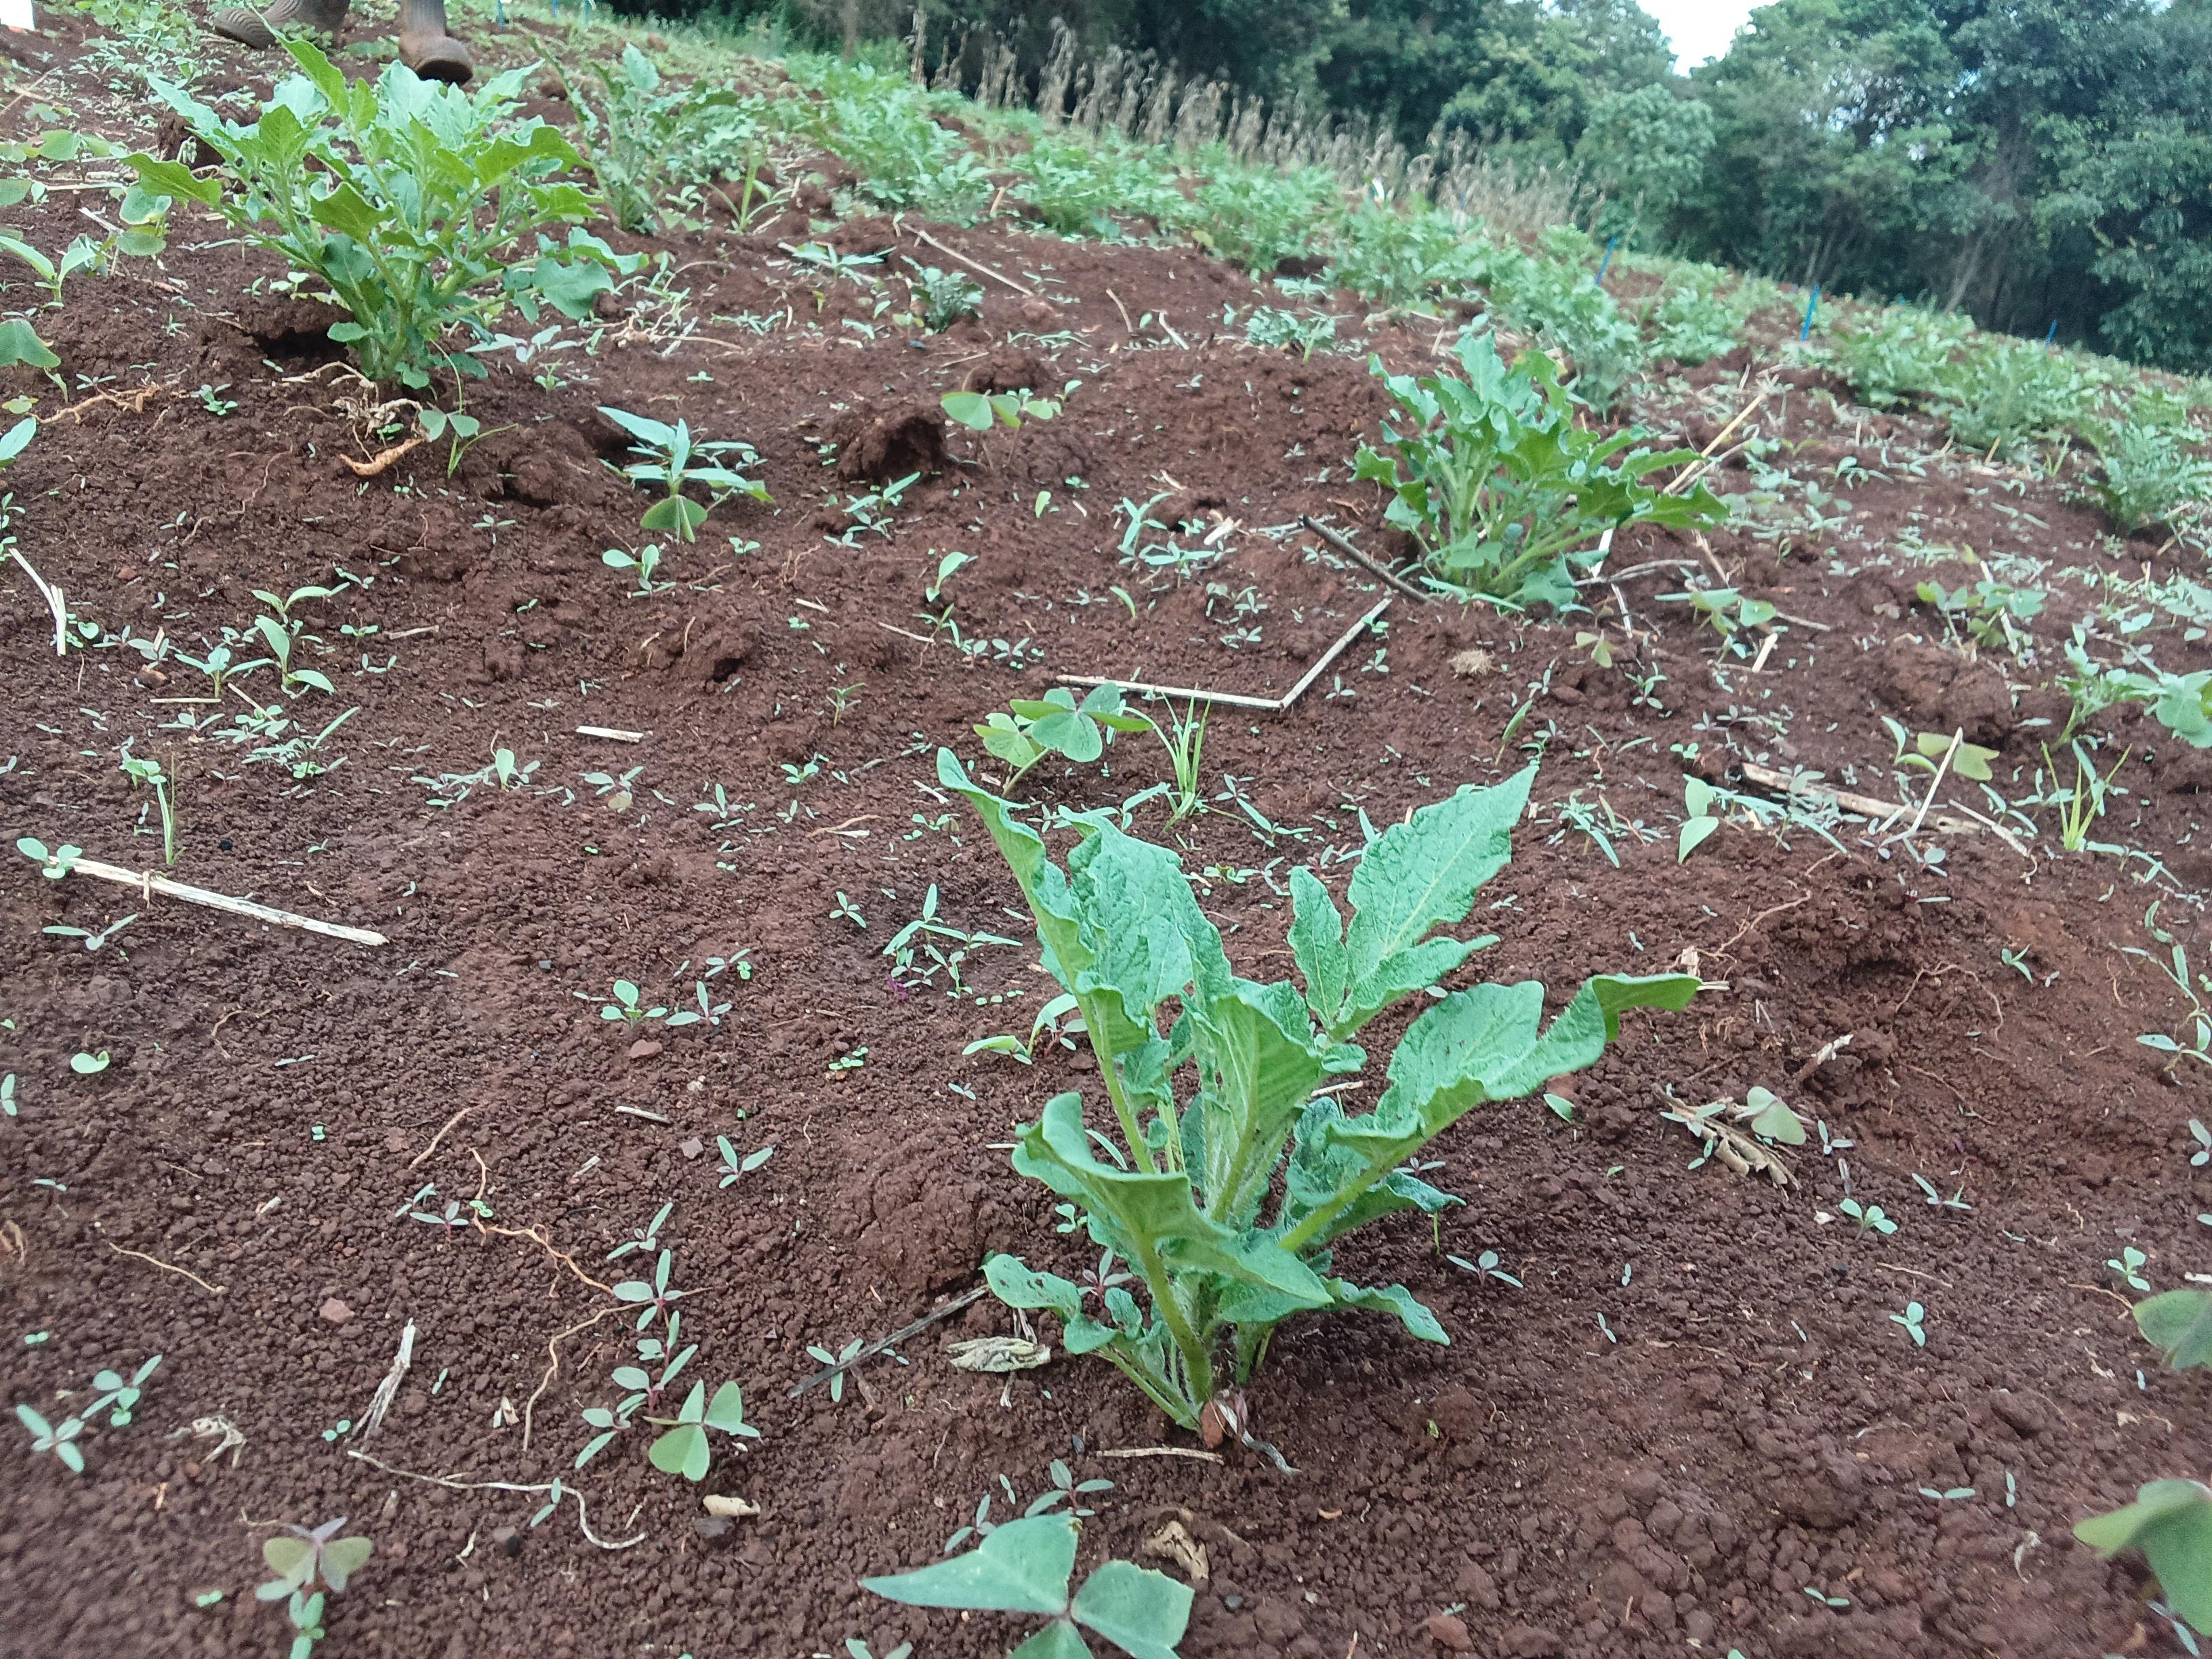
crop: potato
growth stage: sprouting emergence
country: Kenya
